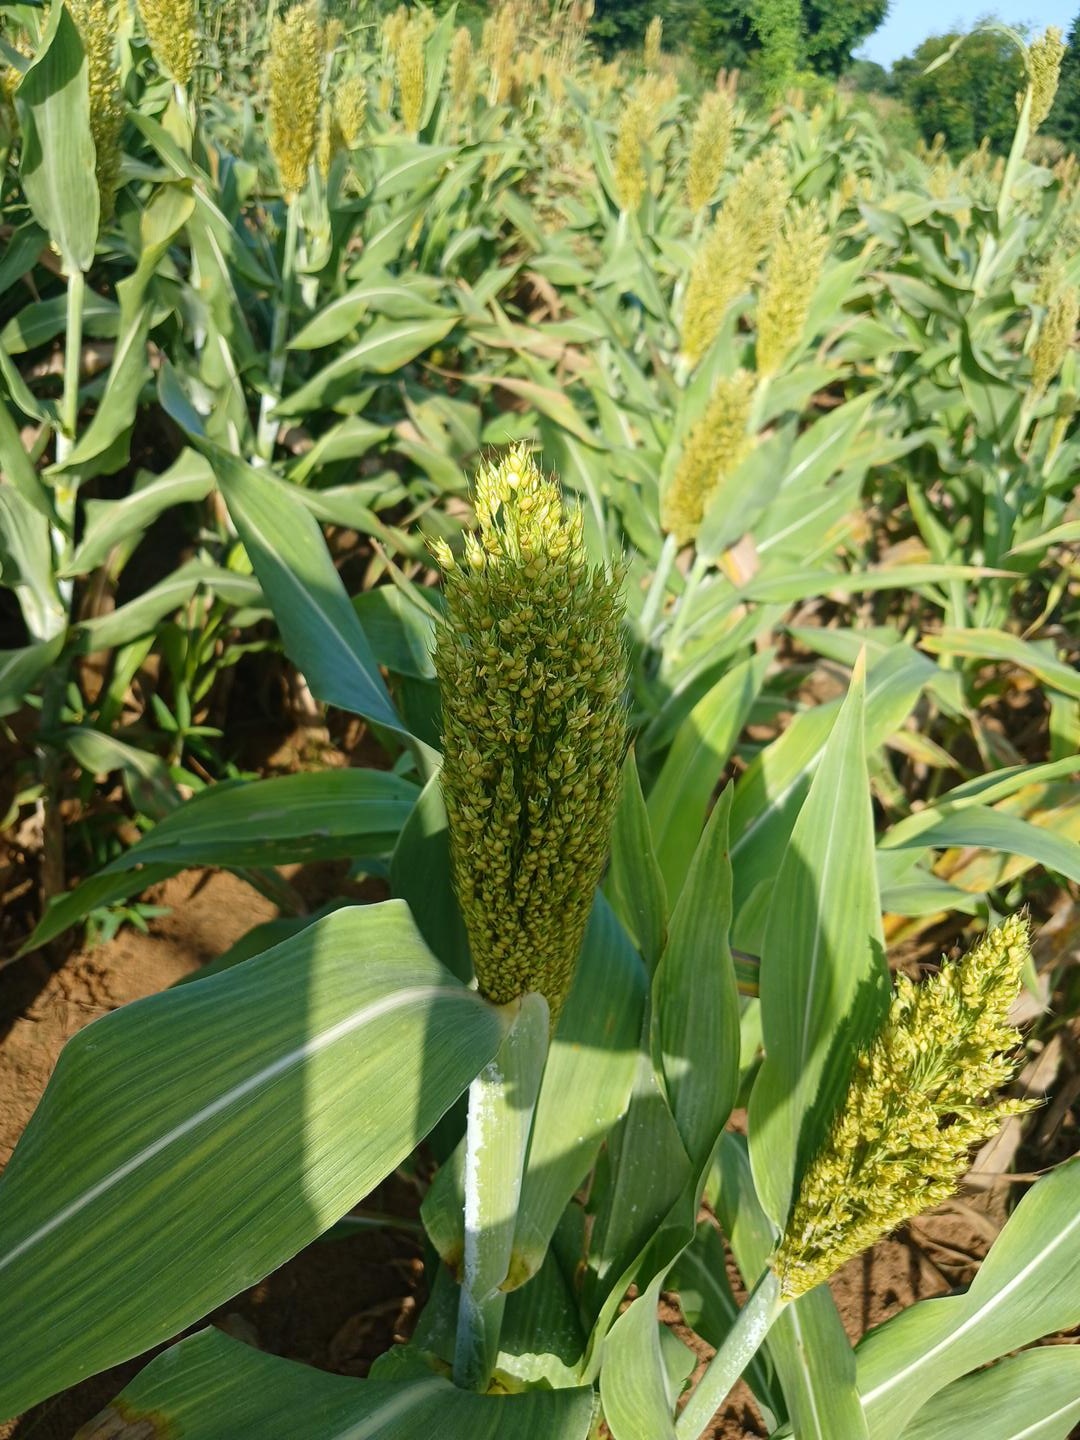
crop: sorghum
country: Senegal
